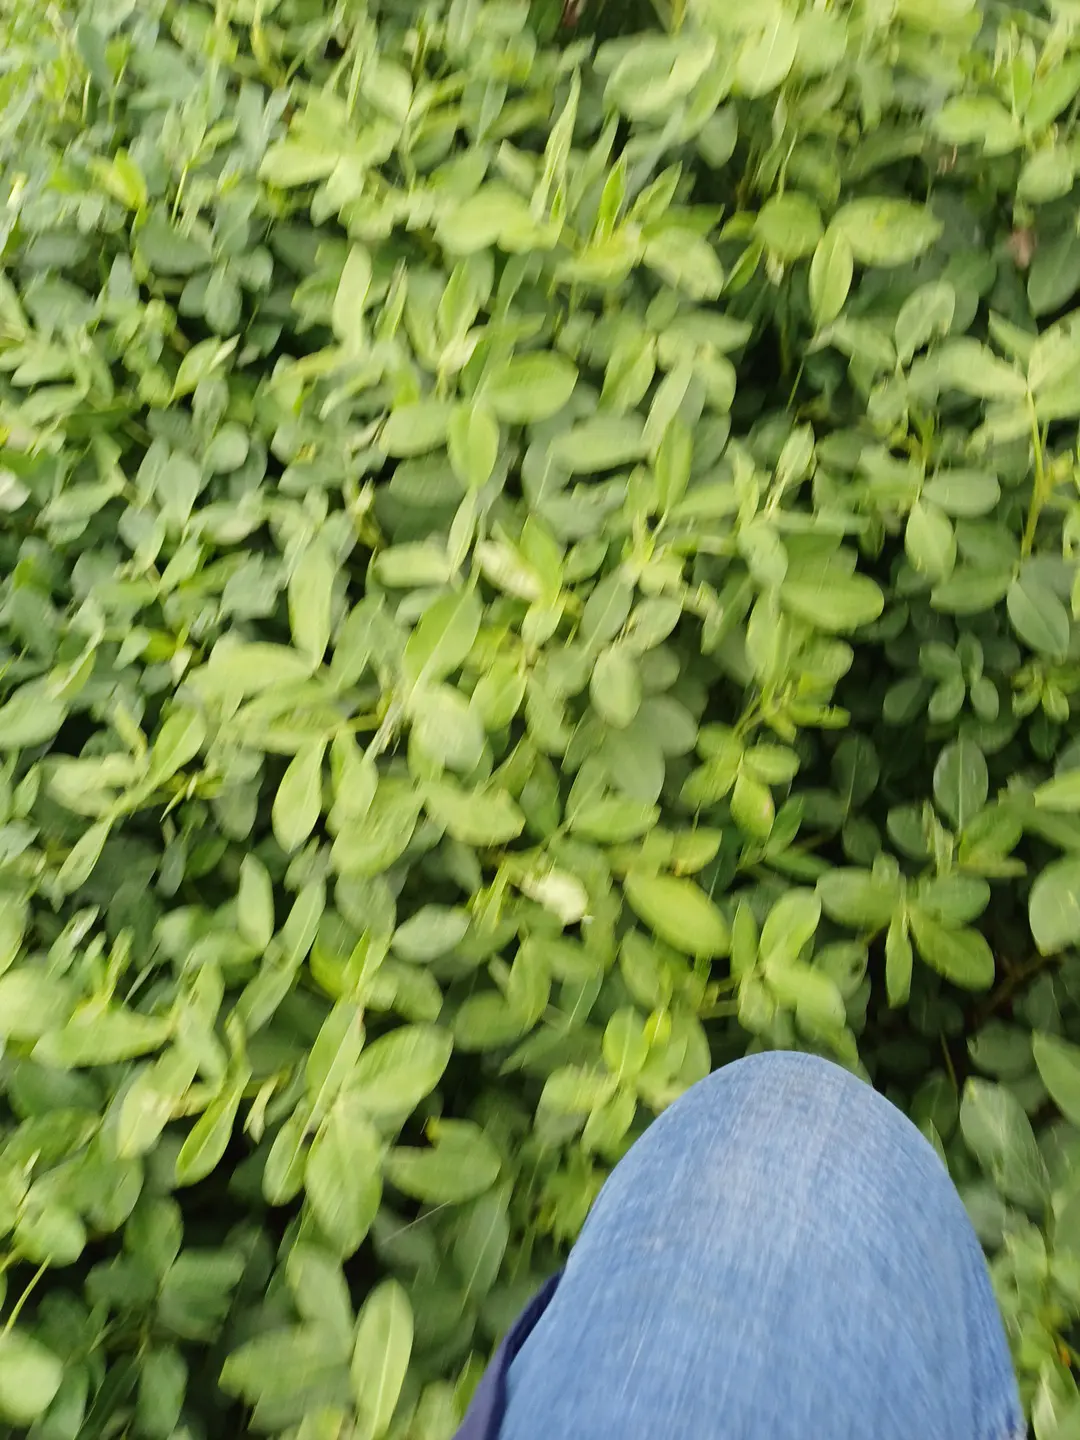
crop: groundnut
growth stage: pegging
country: Kenya
